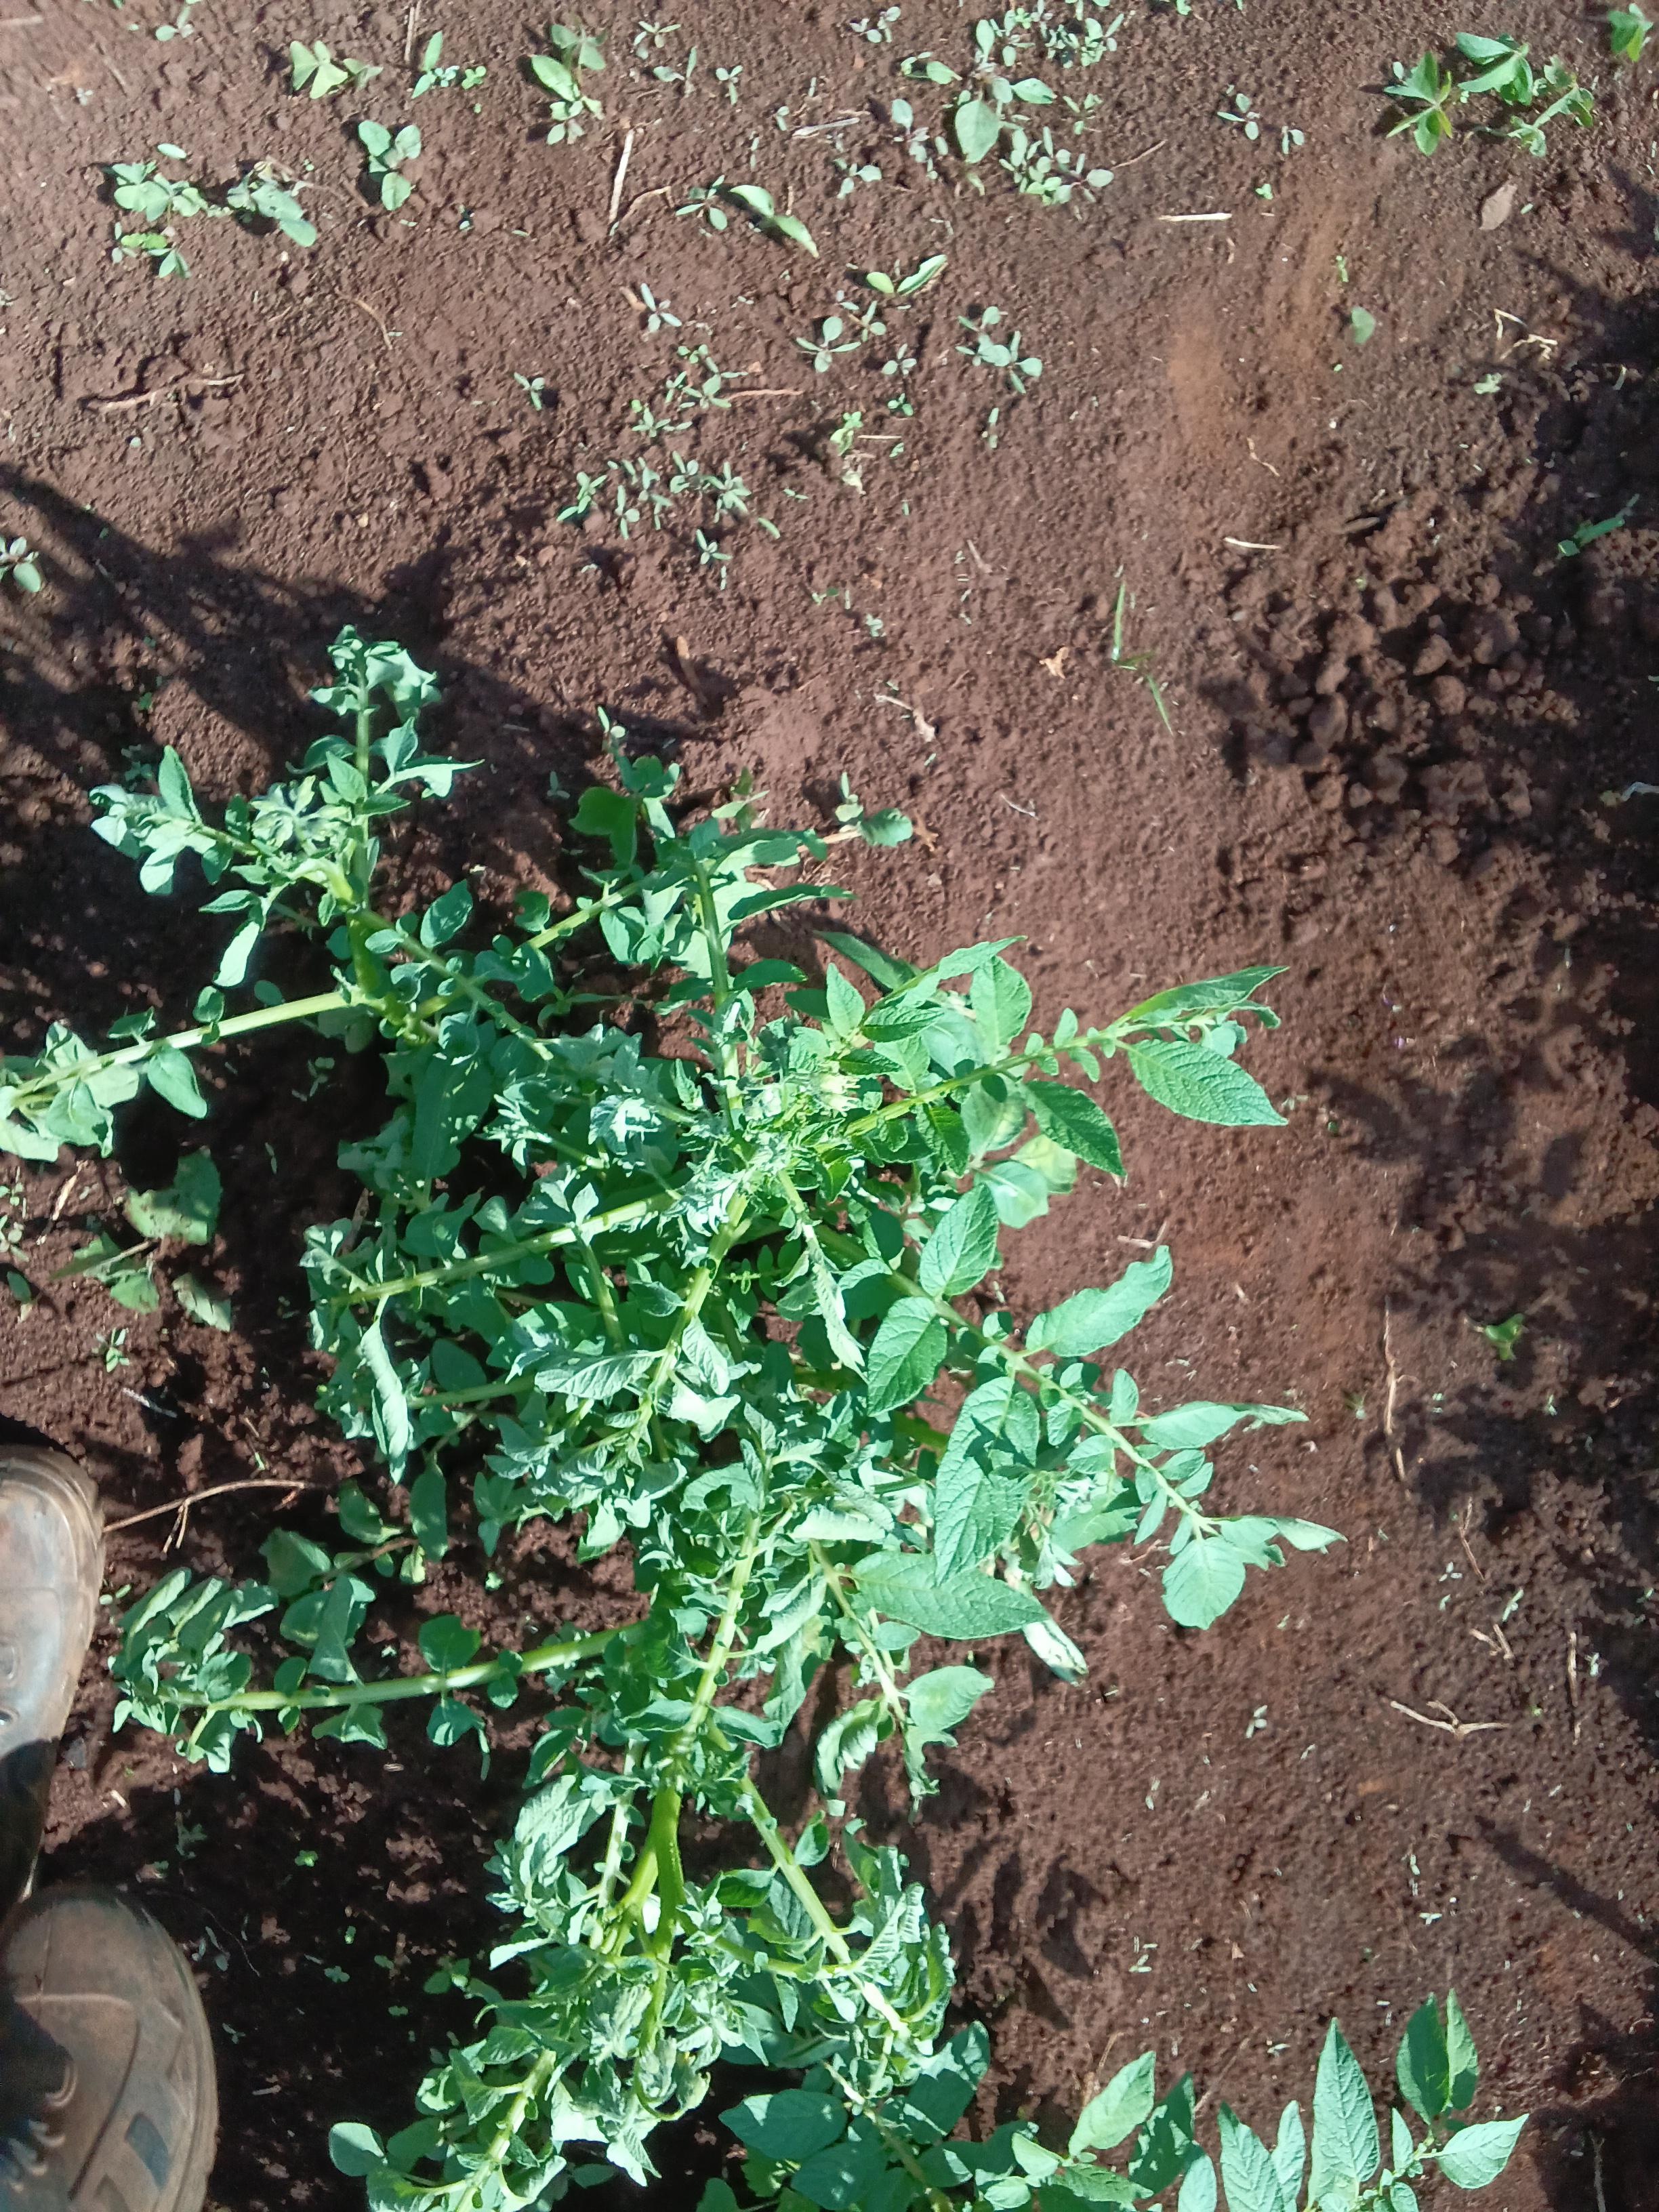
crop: potato
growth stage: vegetative
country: Kenya
